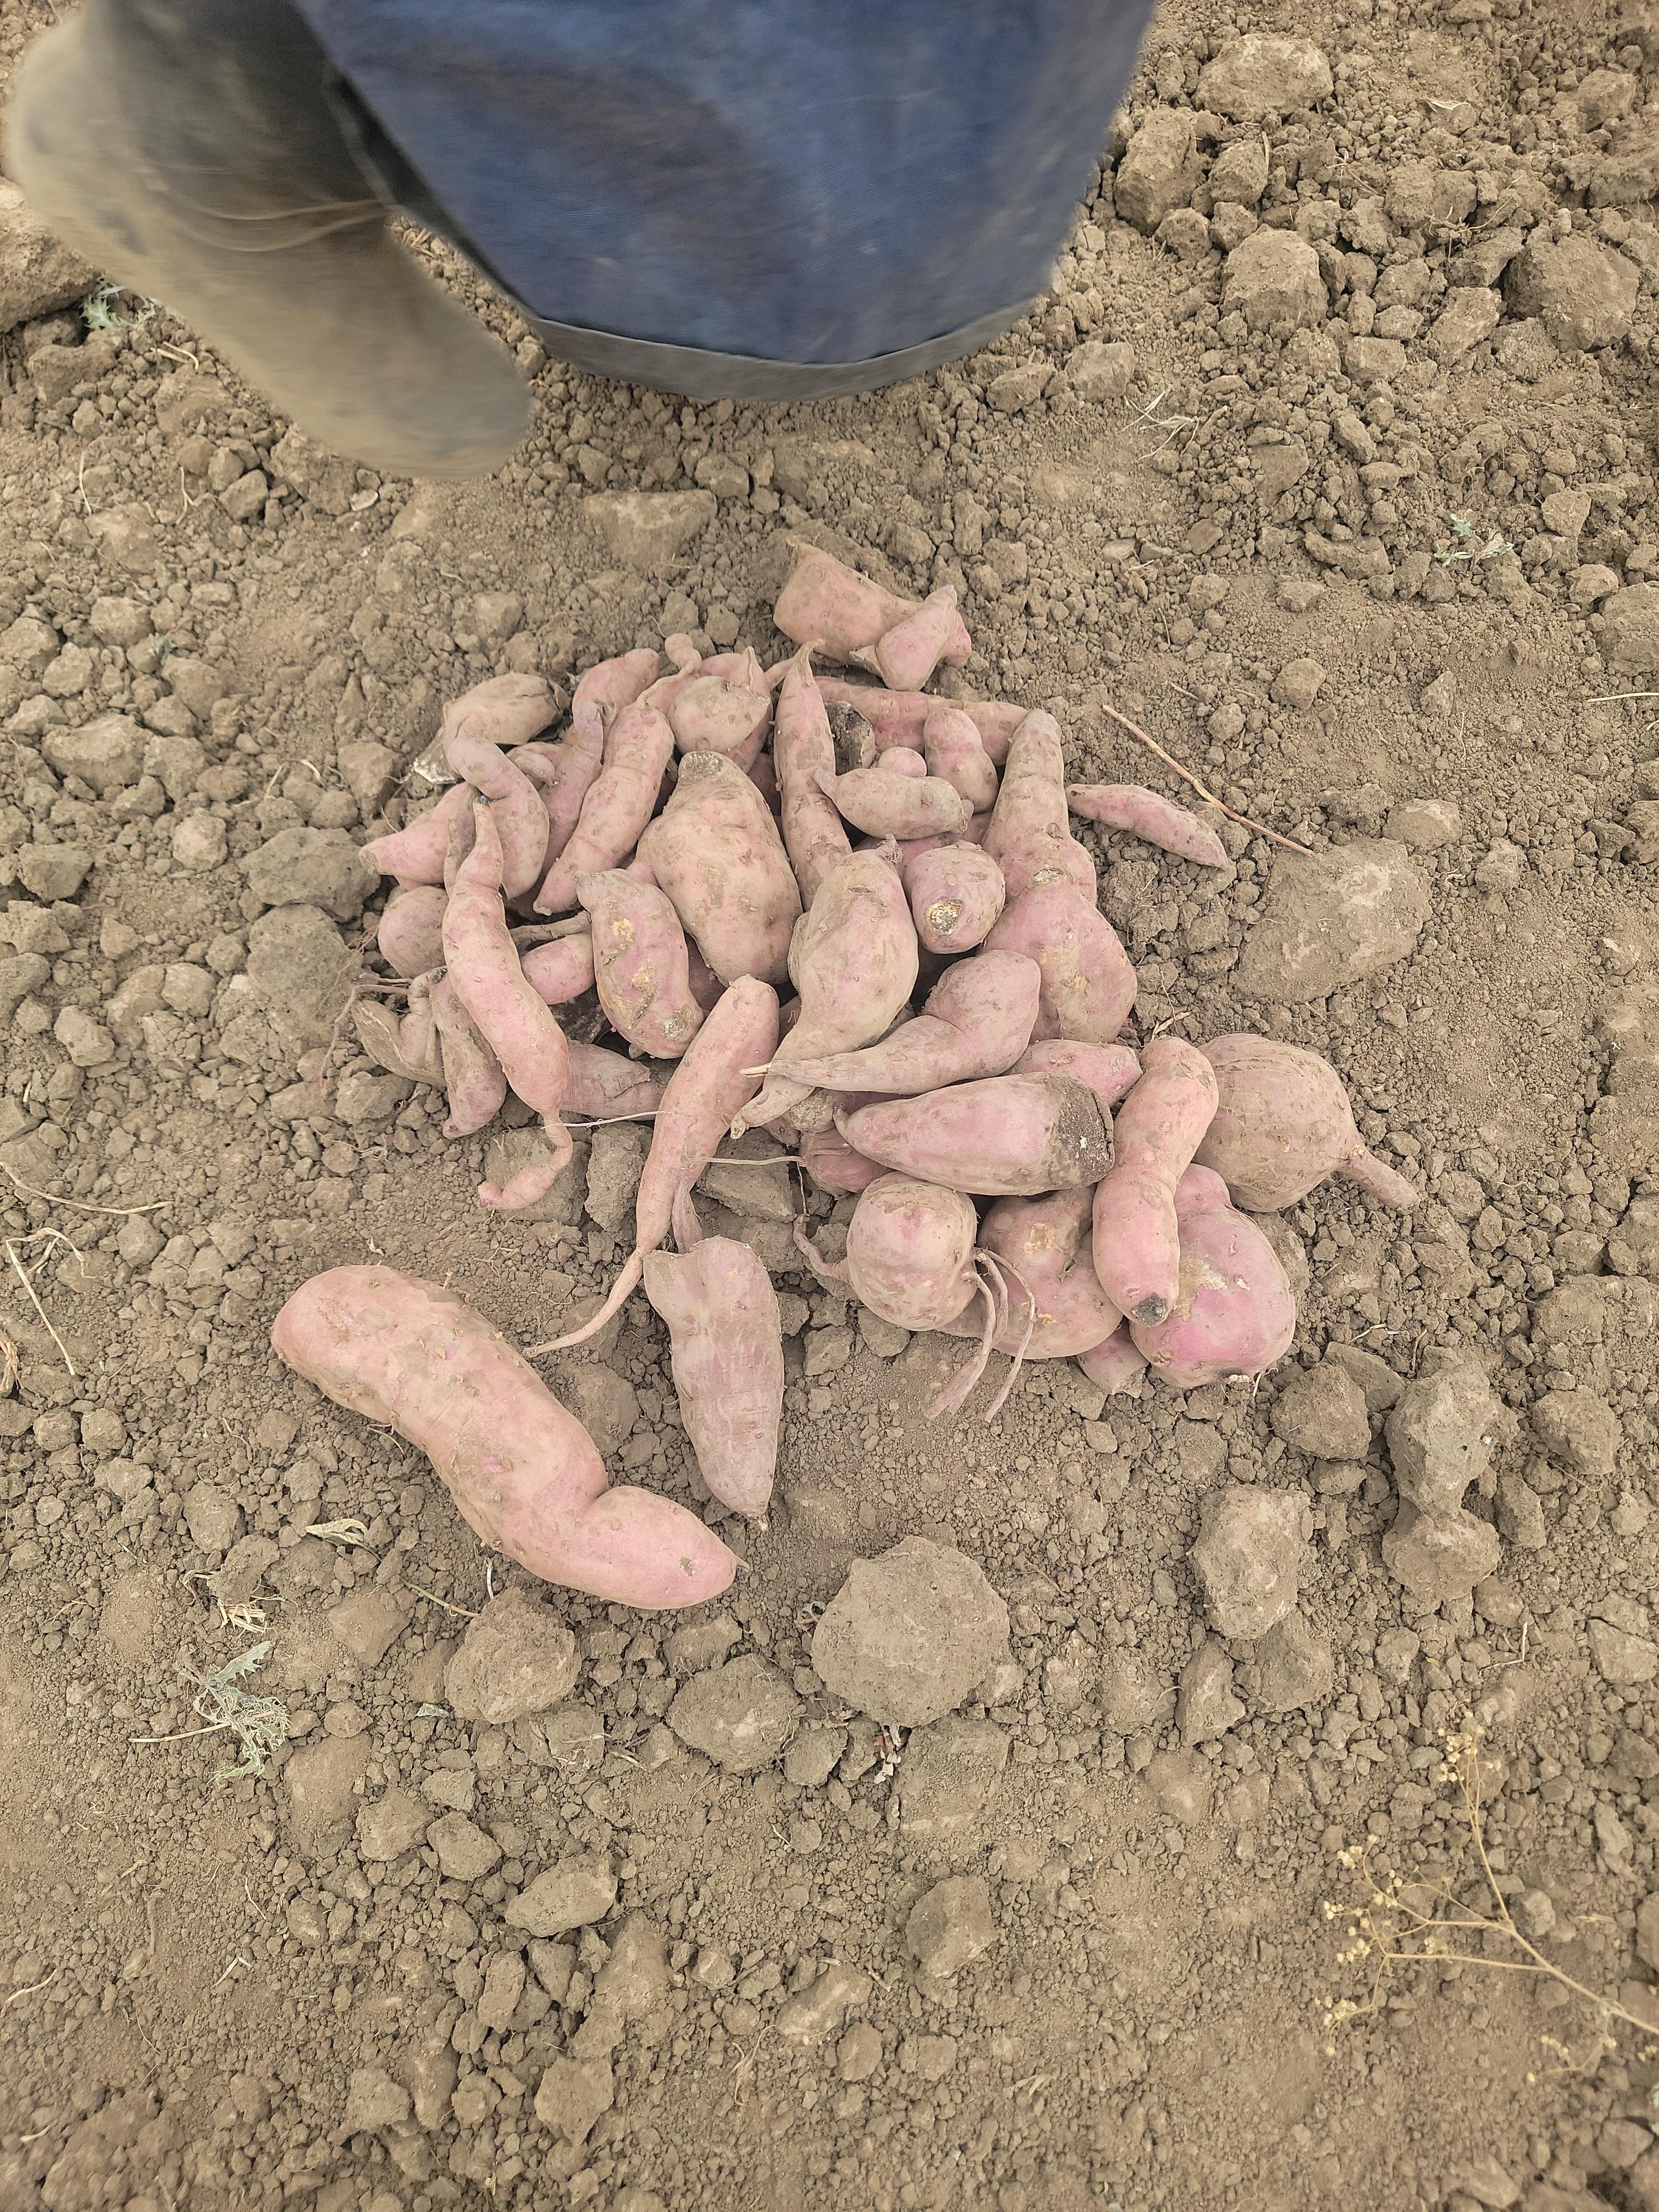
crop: sweet potato
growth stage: harvest maturity
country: Tanzania
